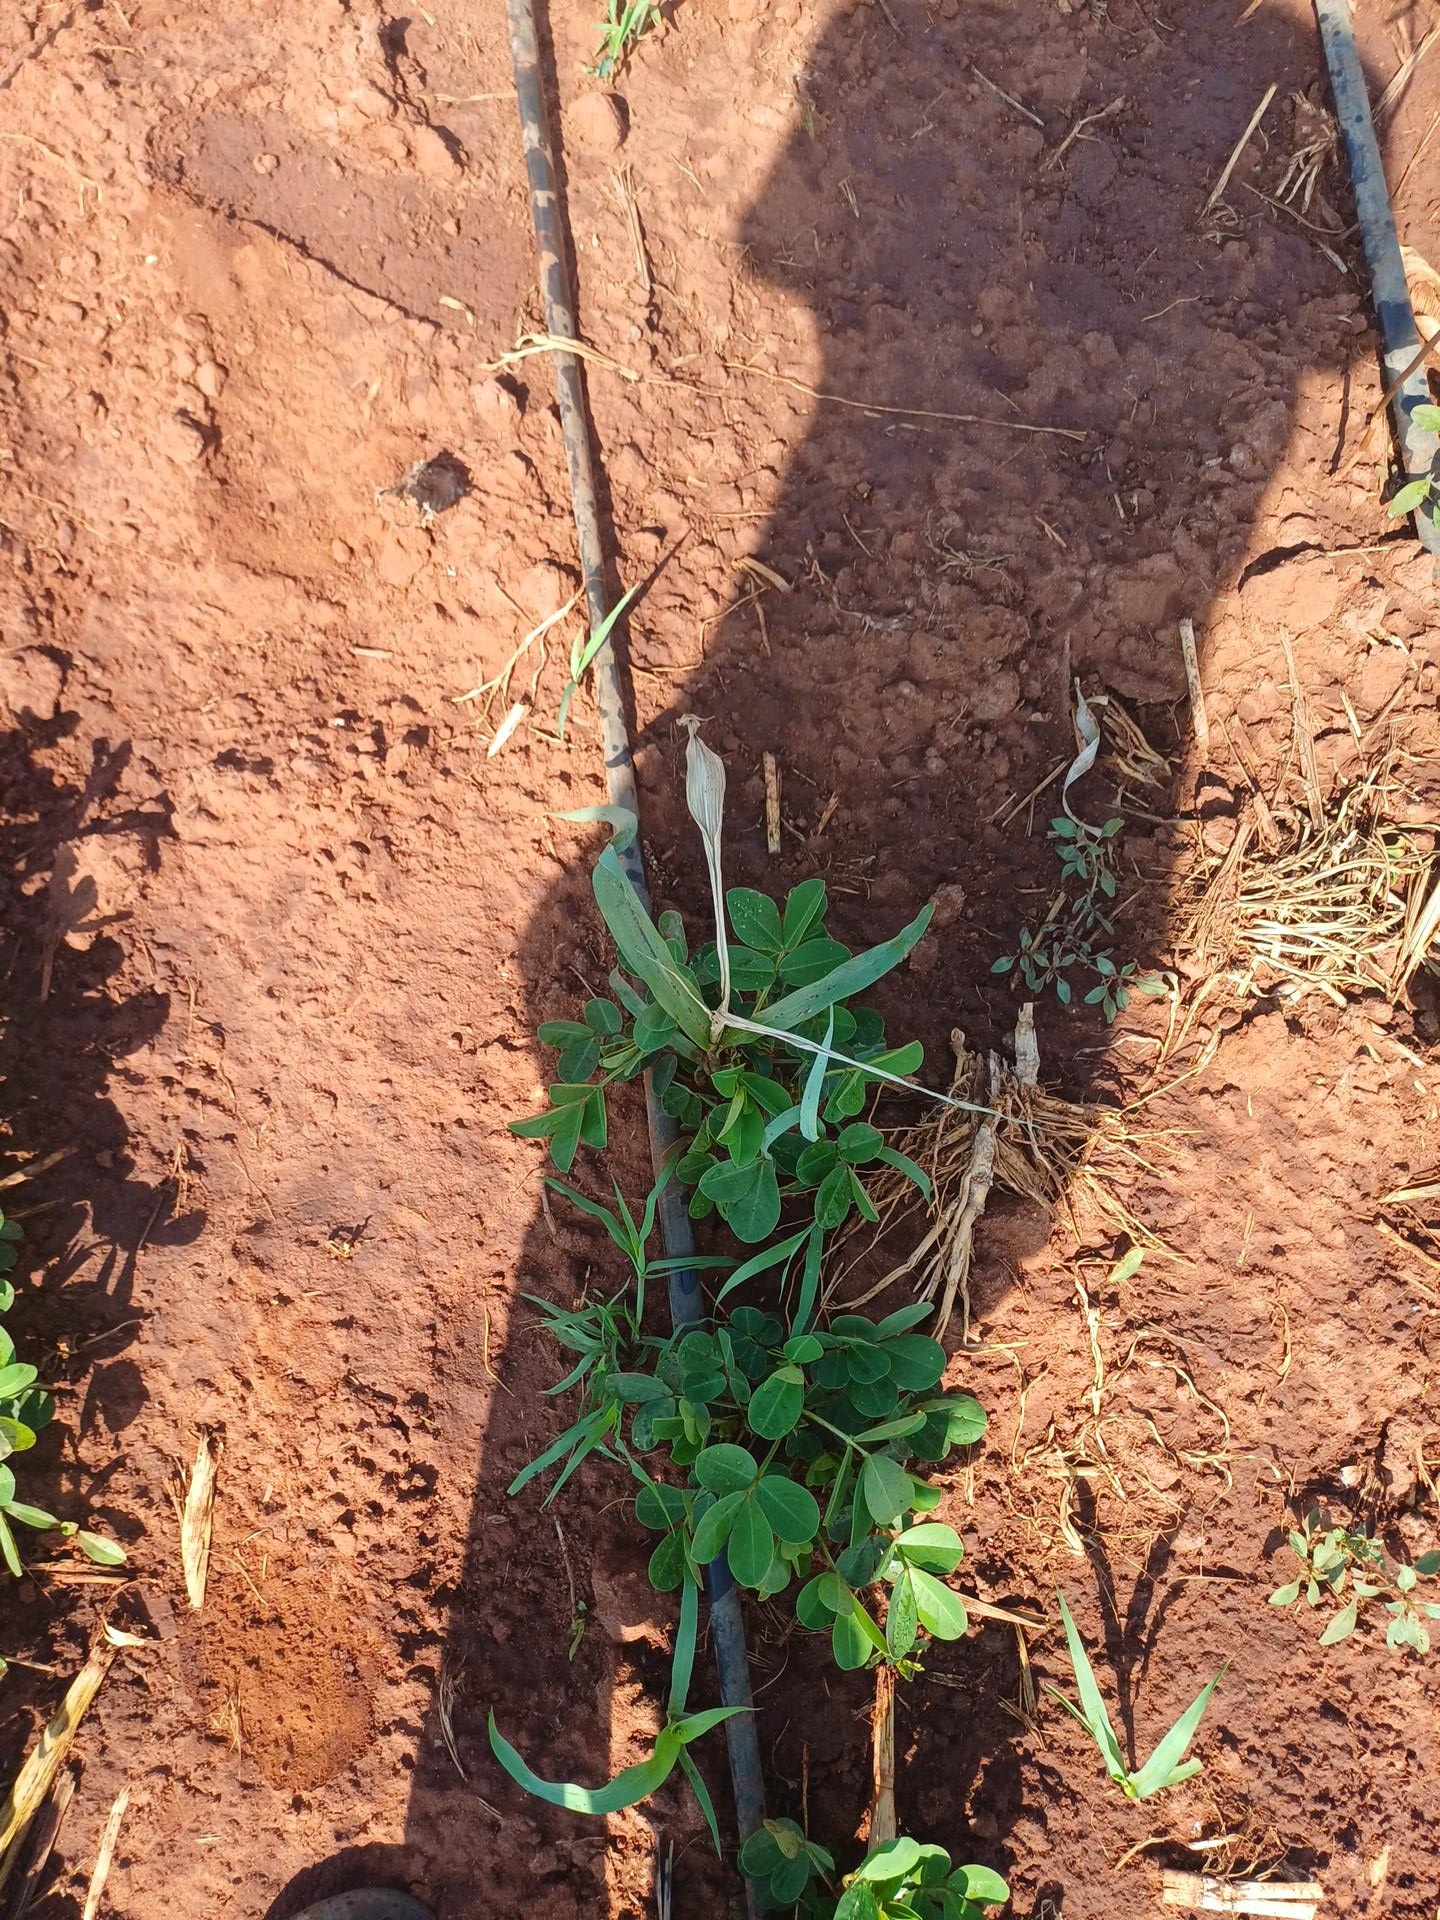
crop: groundnut
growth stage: vegetative
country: Kenya
